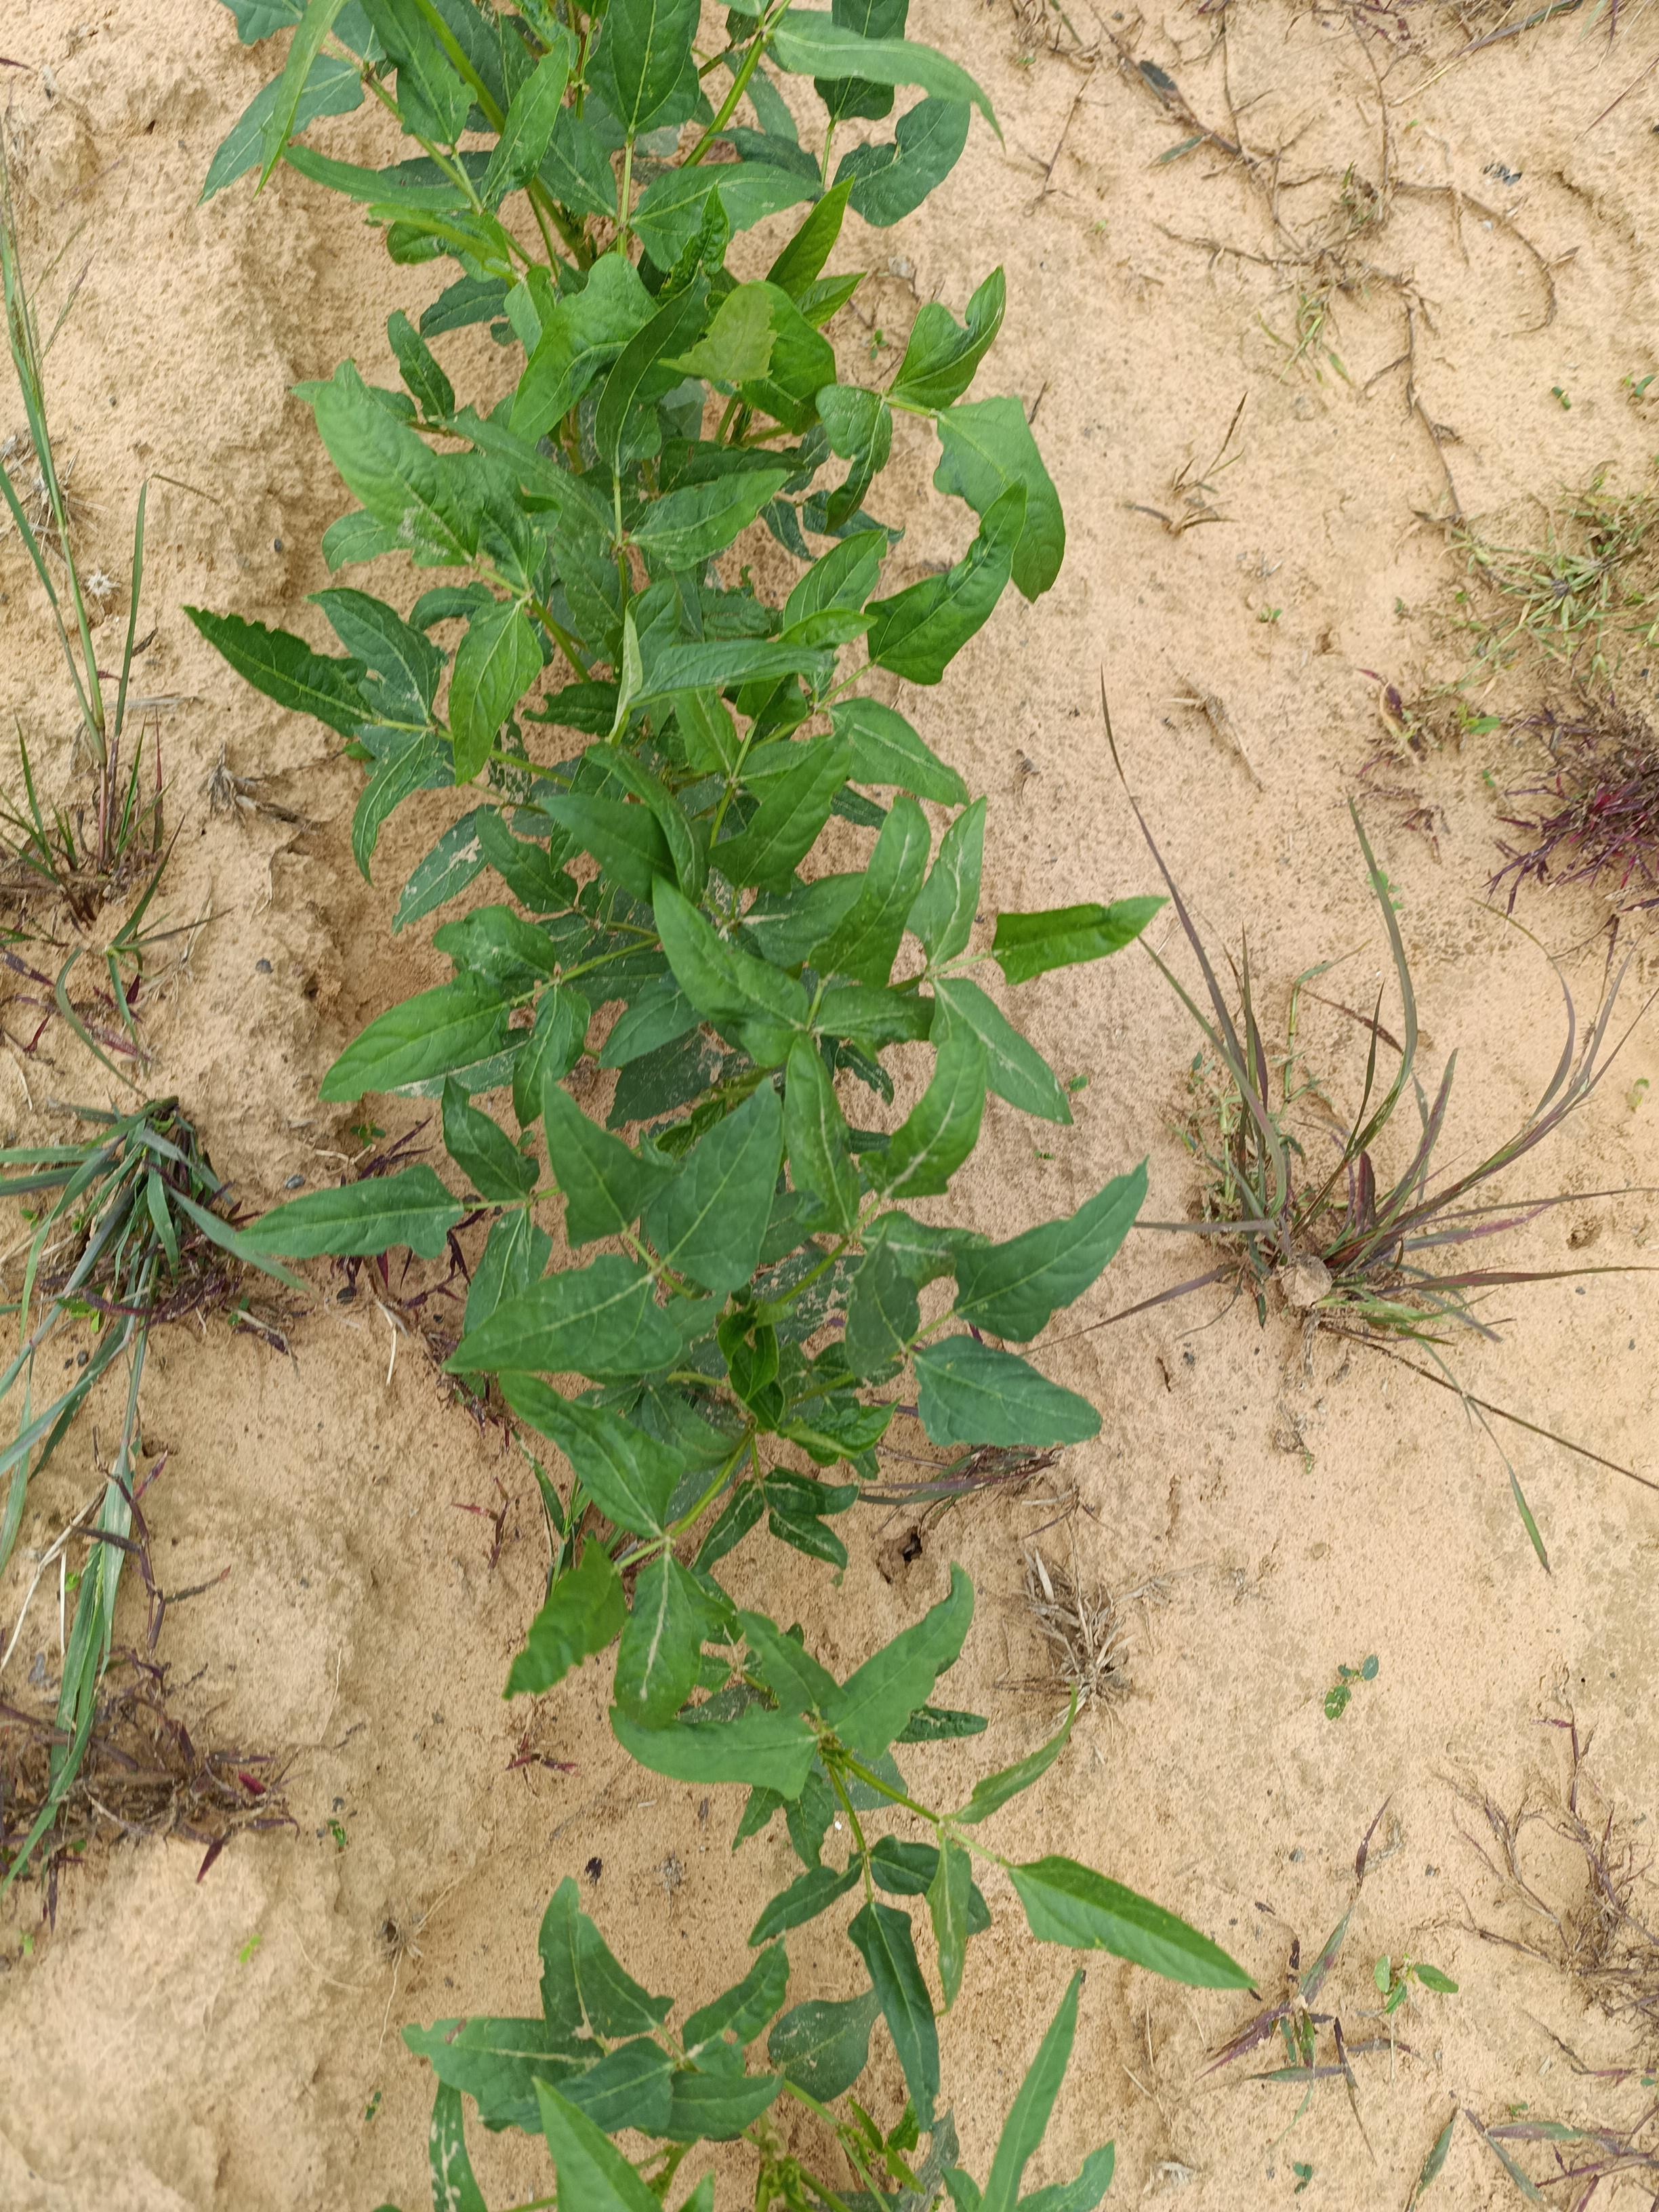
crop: cowpea
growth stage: emergence
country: Nigeria
